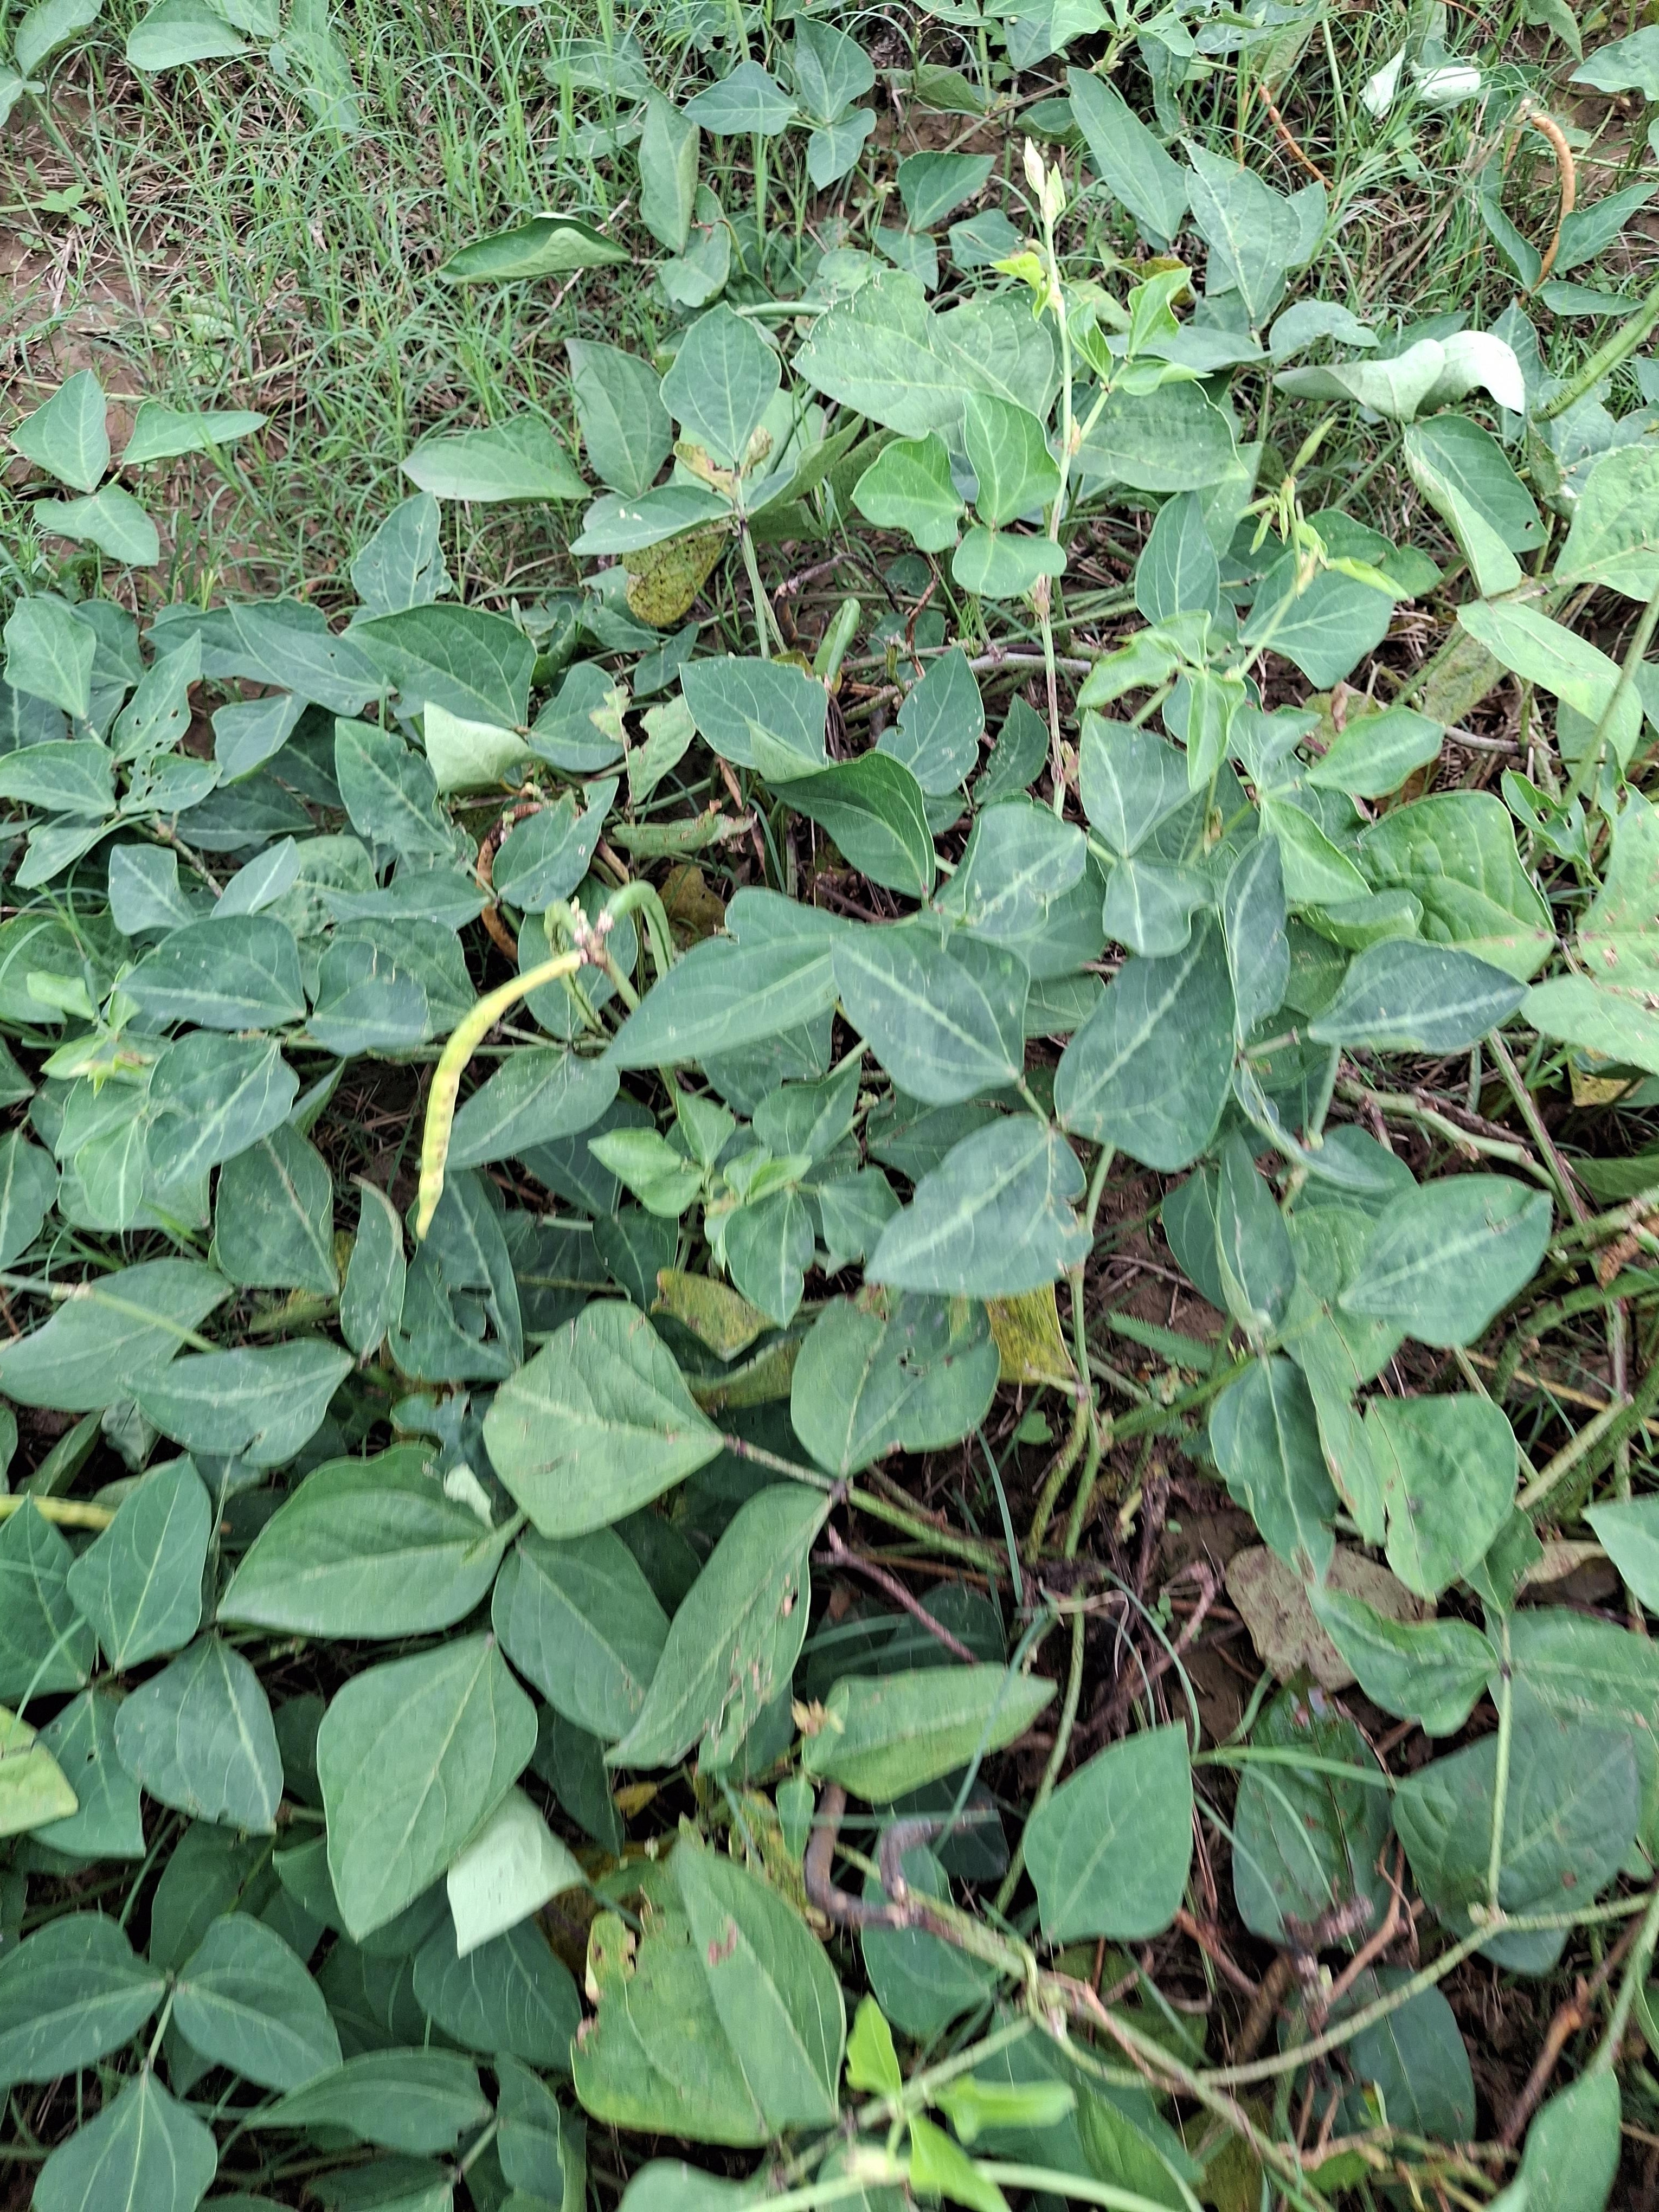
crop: cowpea
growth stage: maturity
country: Nigeria
